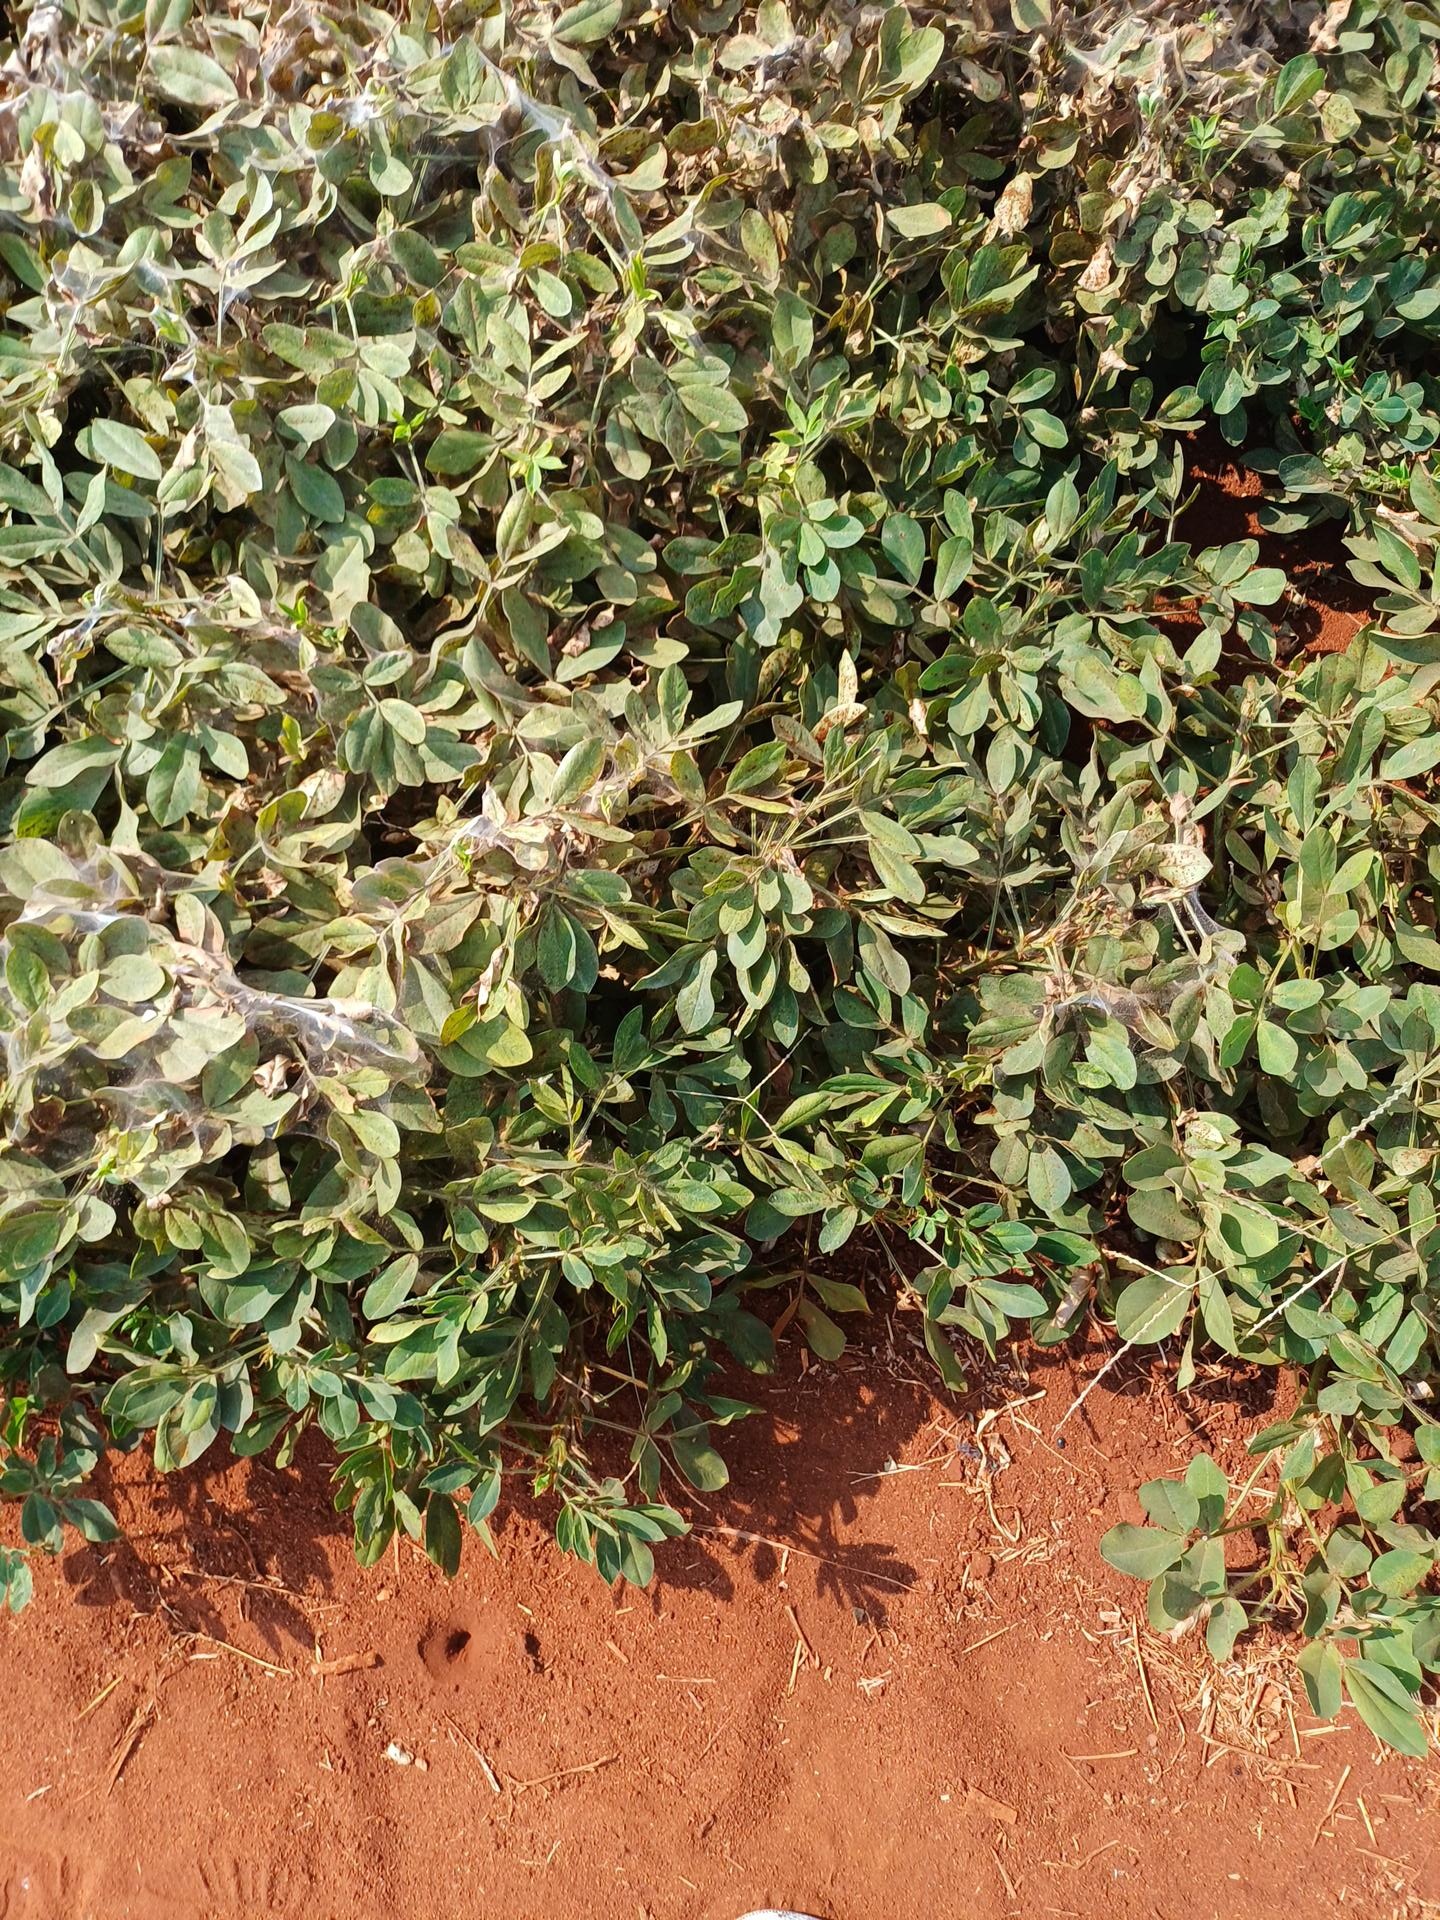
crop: groundnut
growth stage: maturity
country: Kenya
